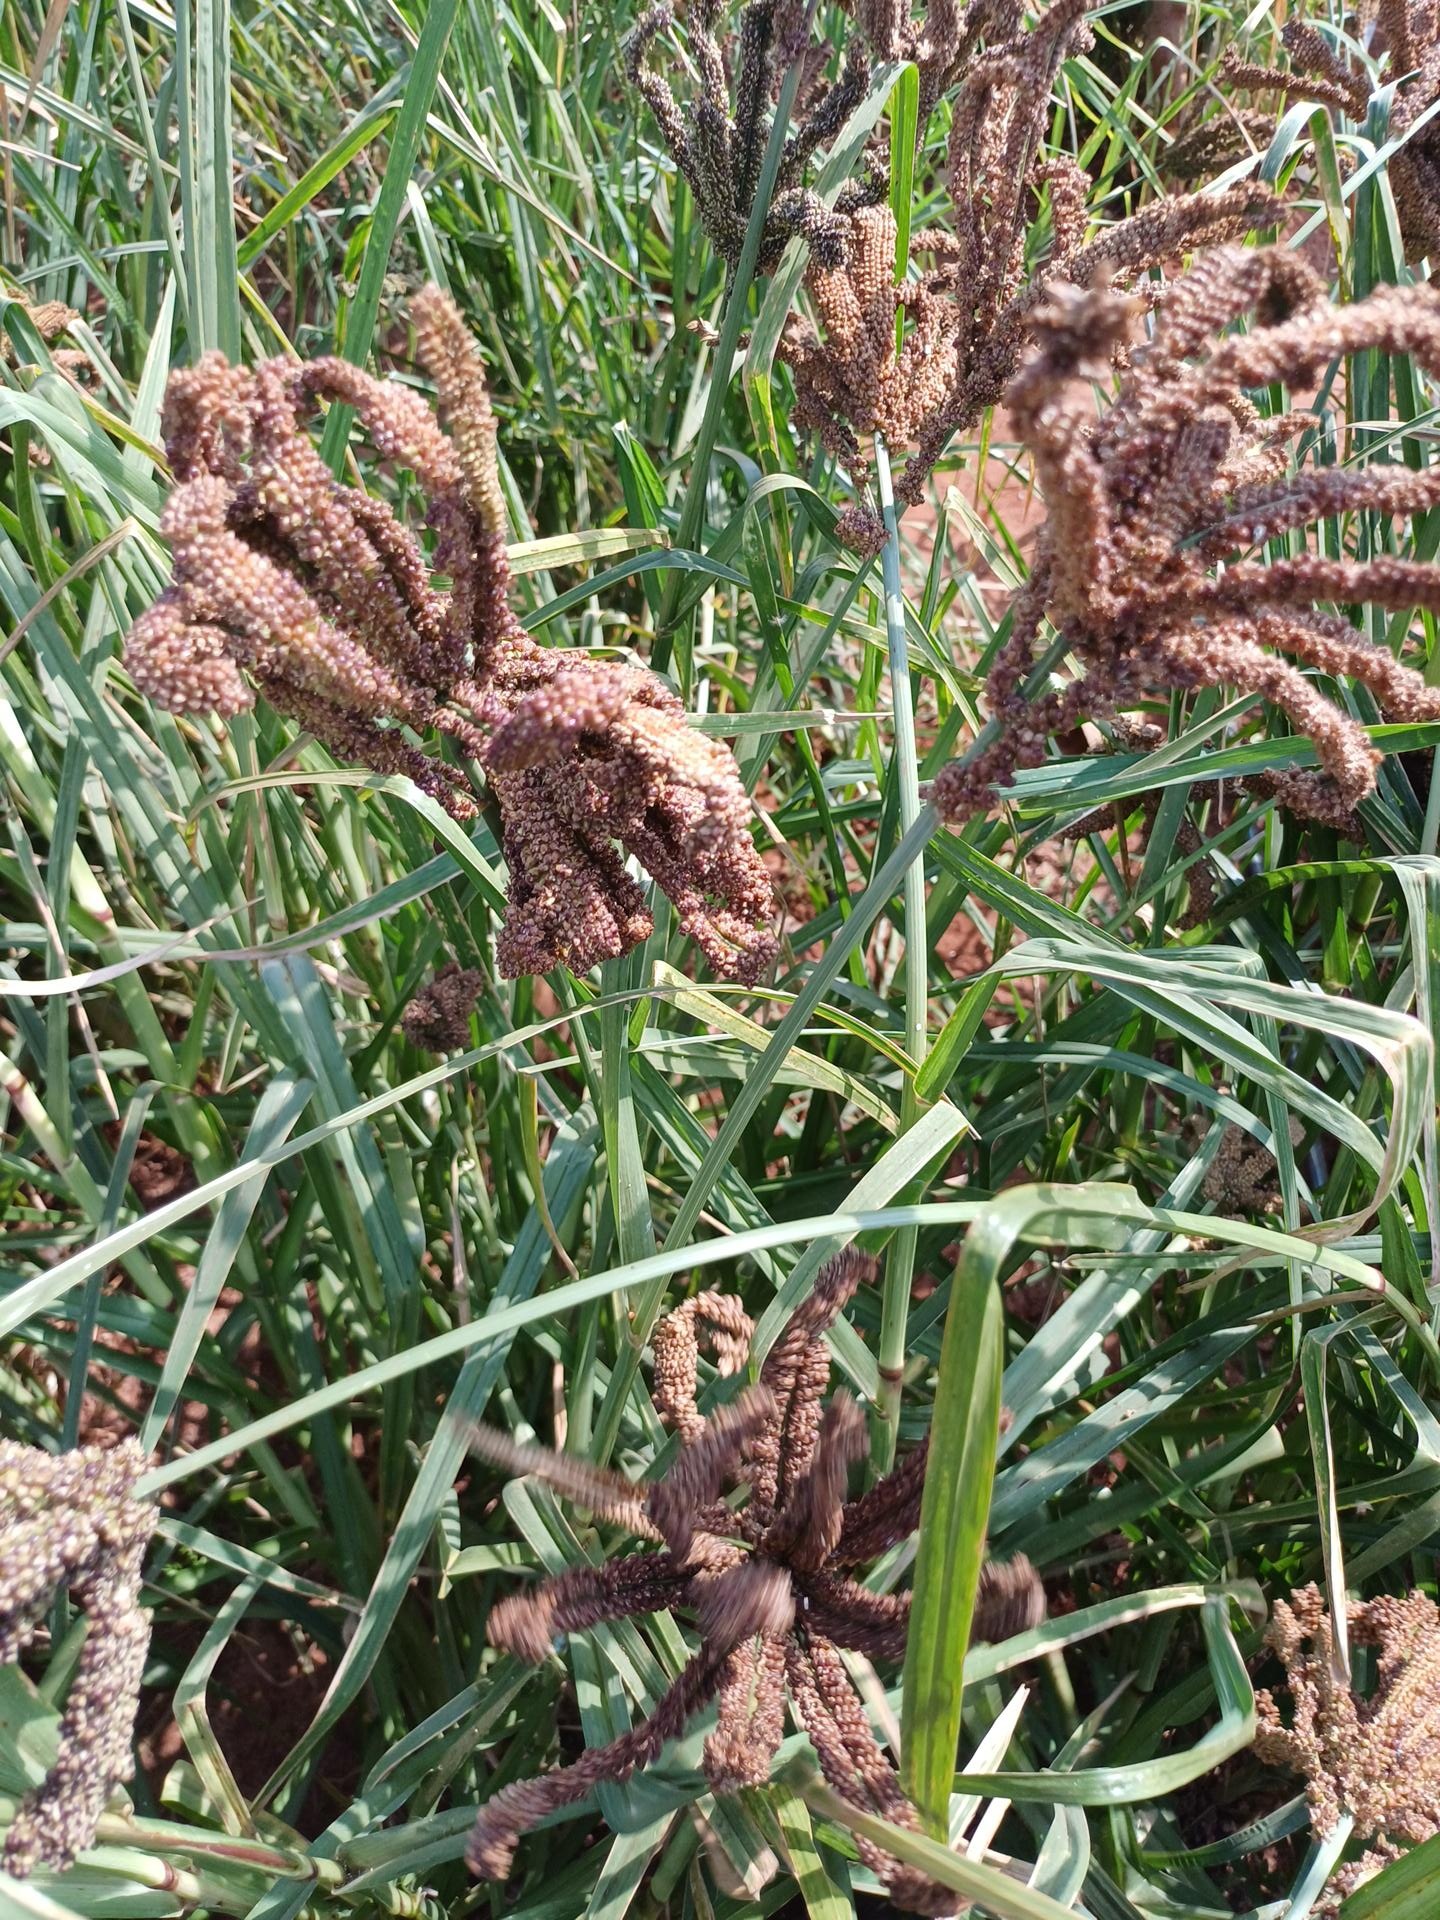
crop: finger millet
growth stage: filling grain
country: Kenya
